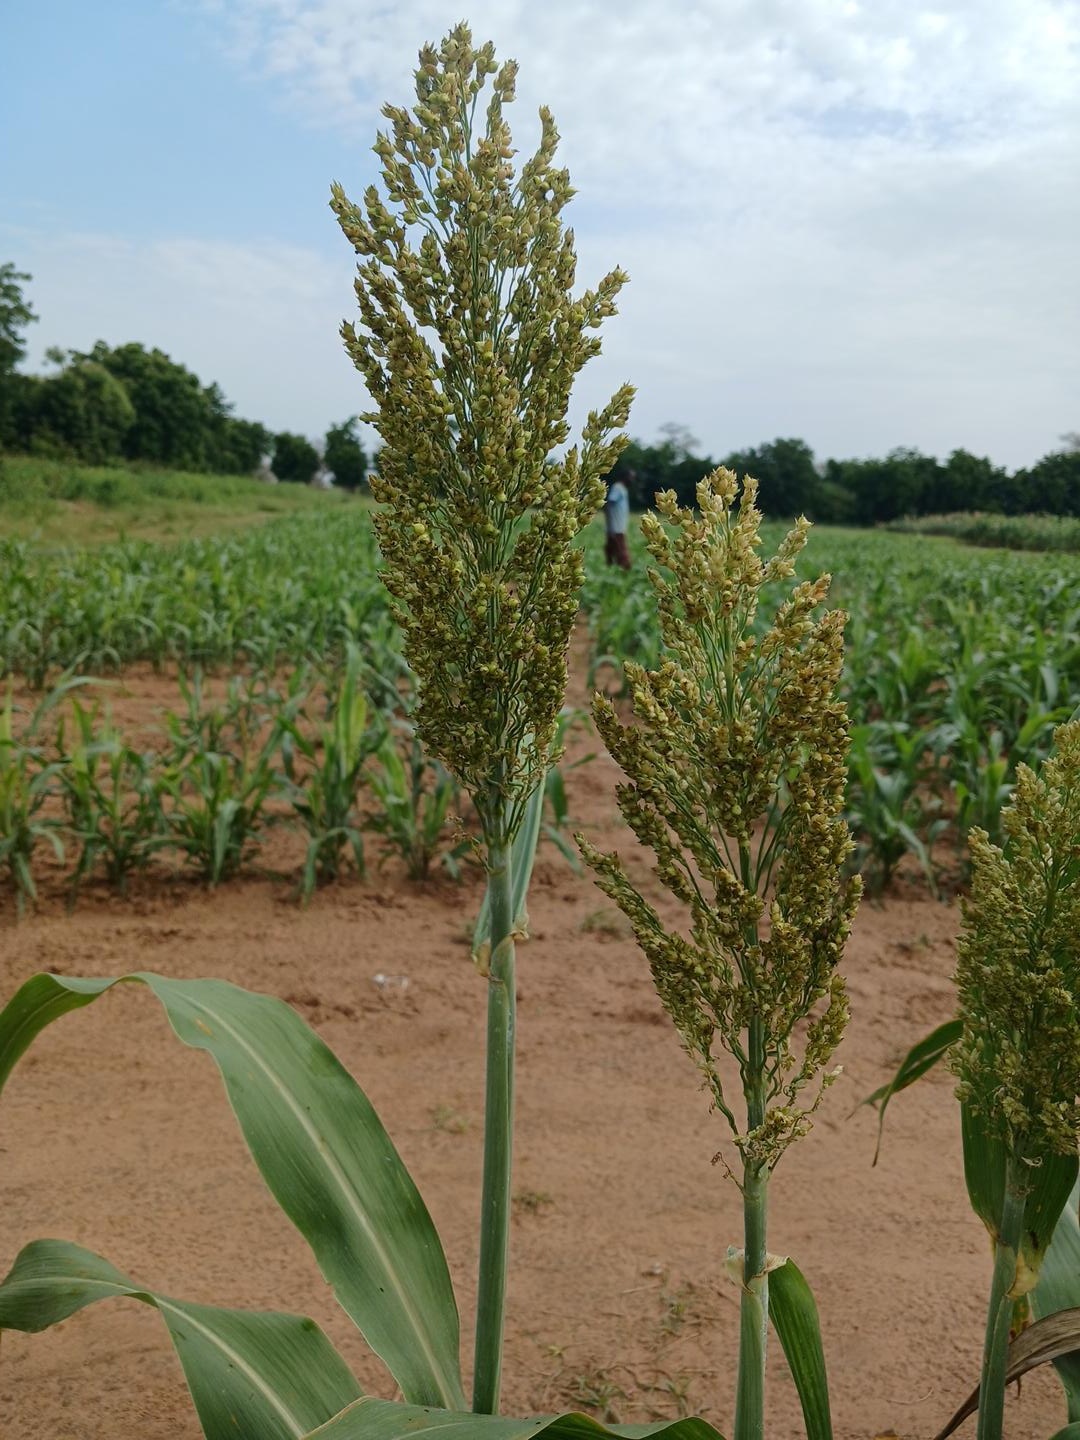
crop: sorghum
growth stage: filling grain
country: Senegal
